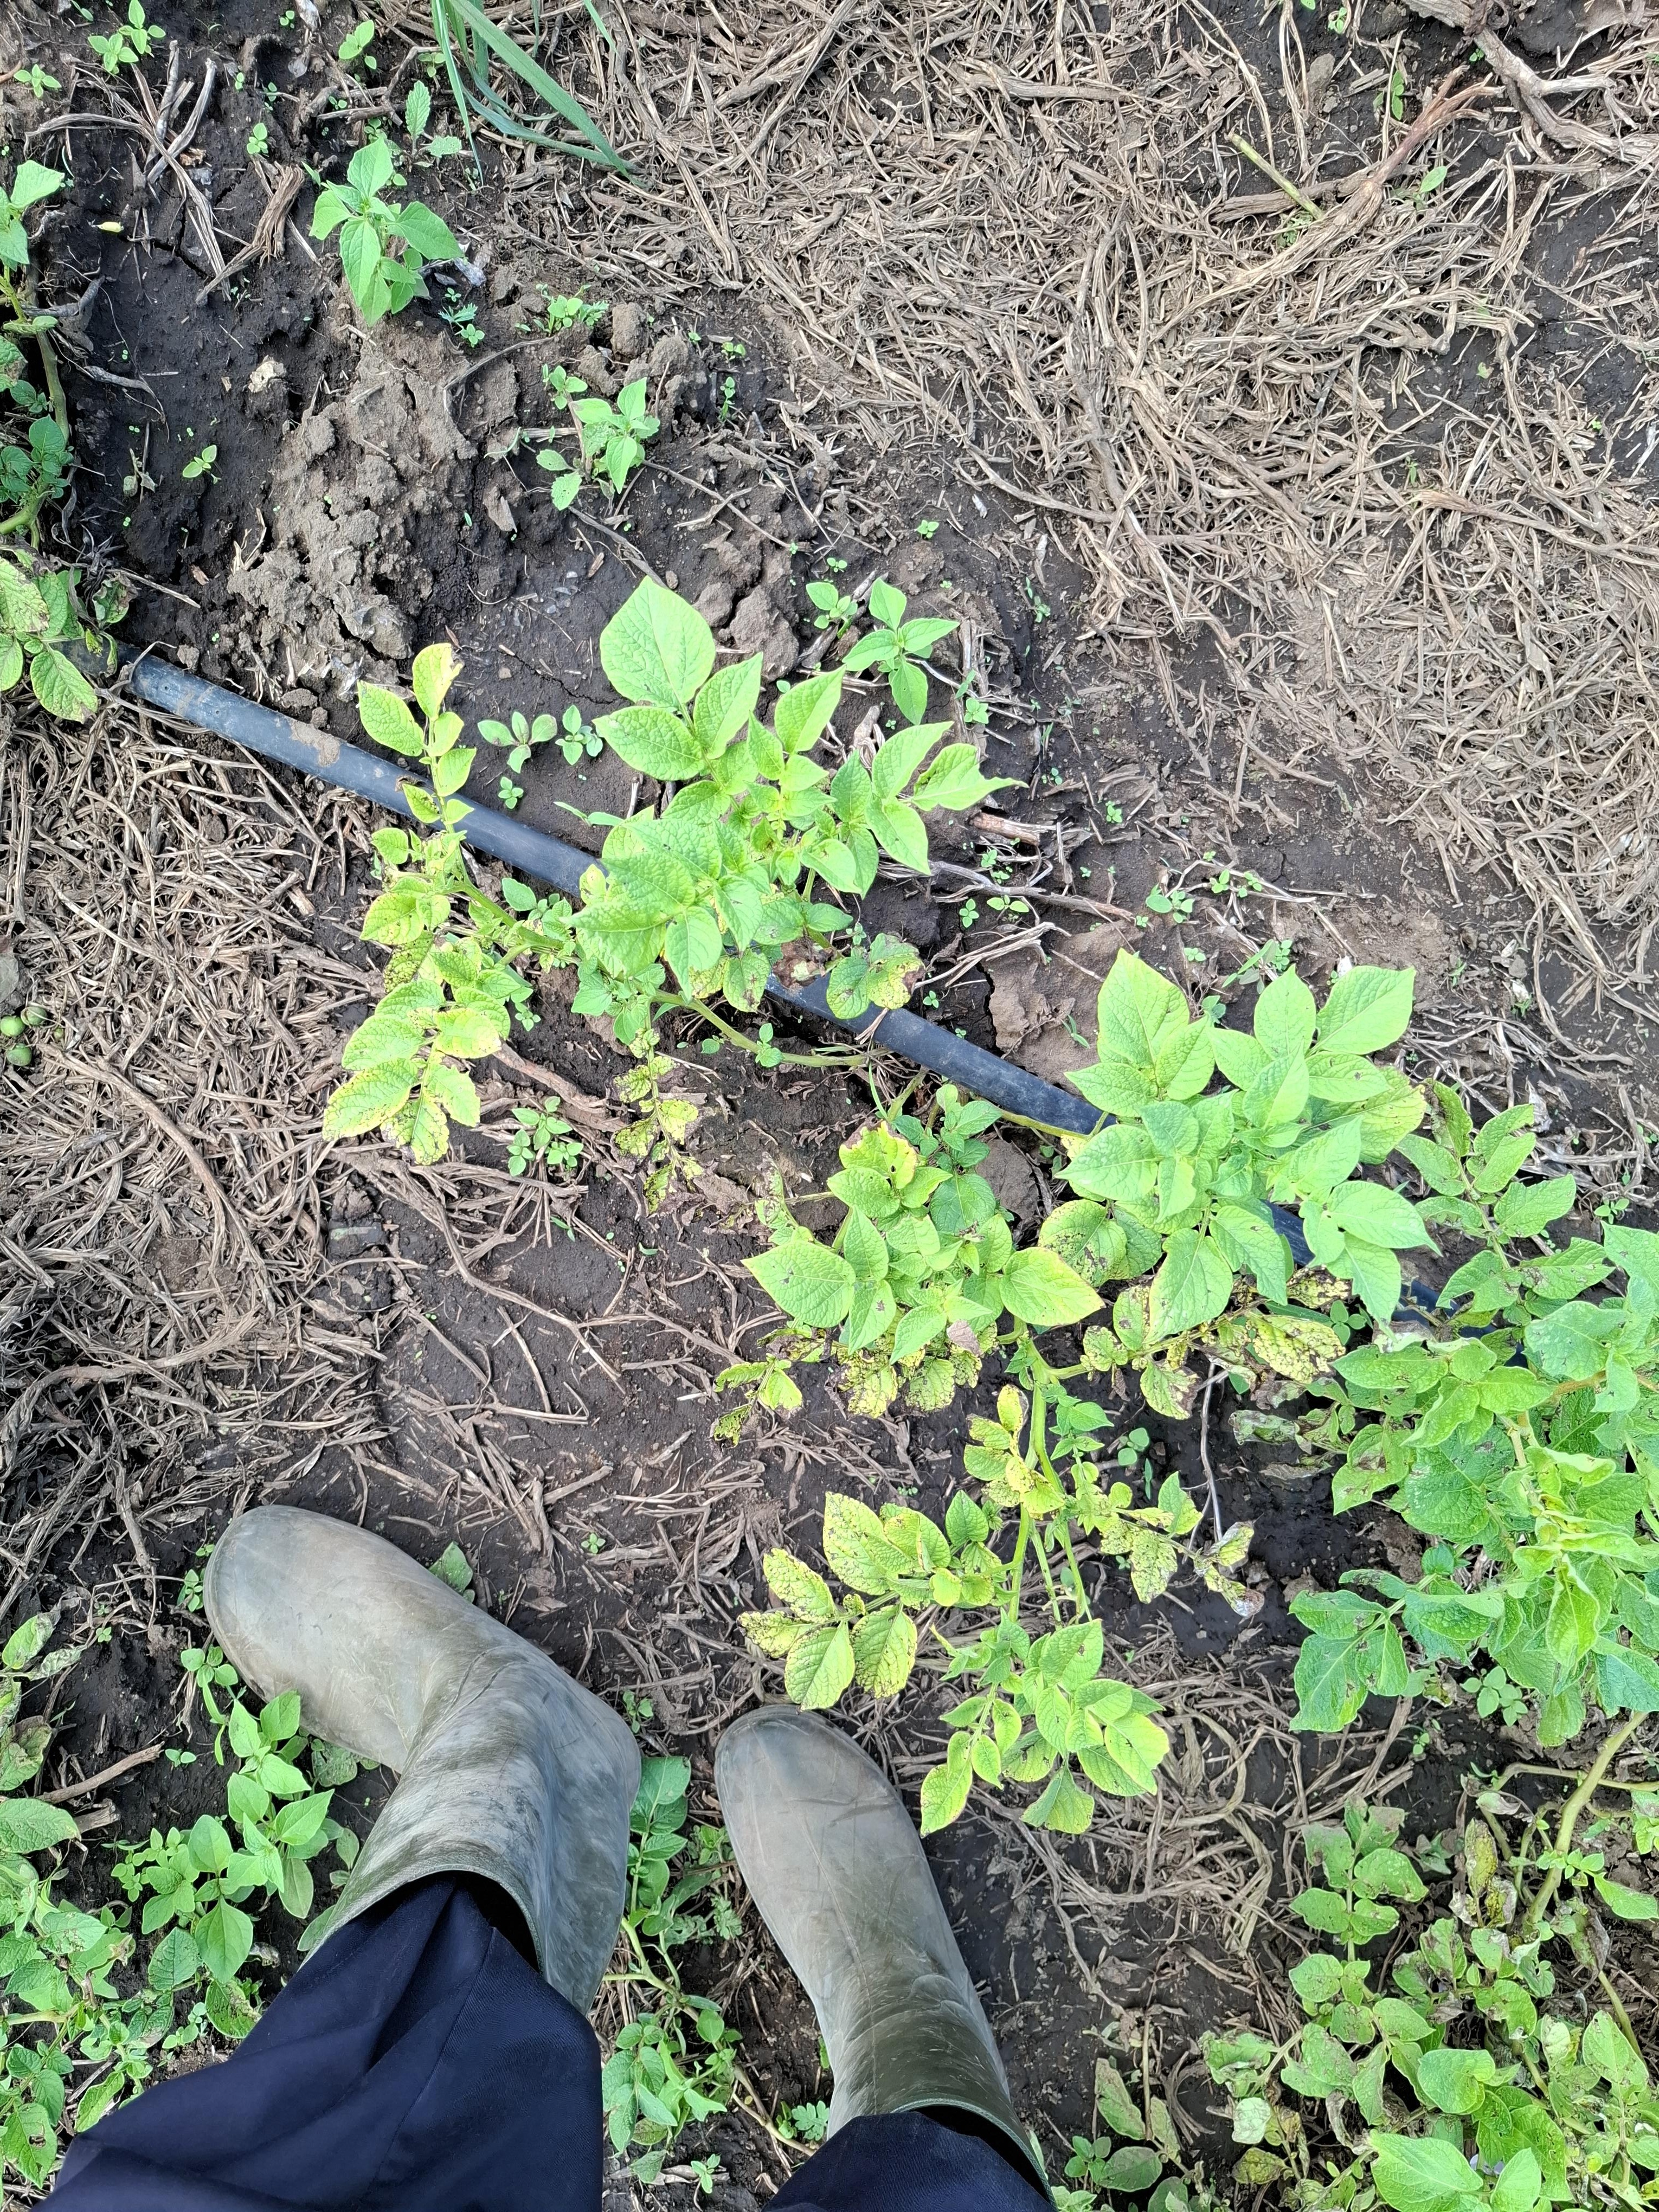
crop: potato
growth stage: flowering
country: Tanzania
